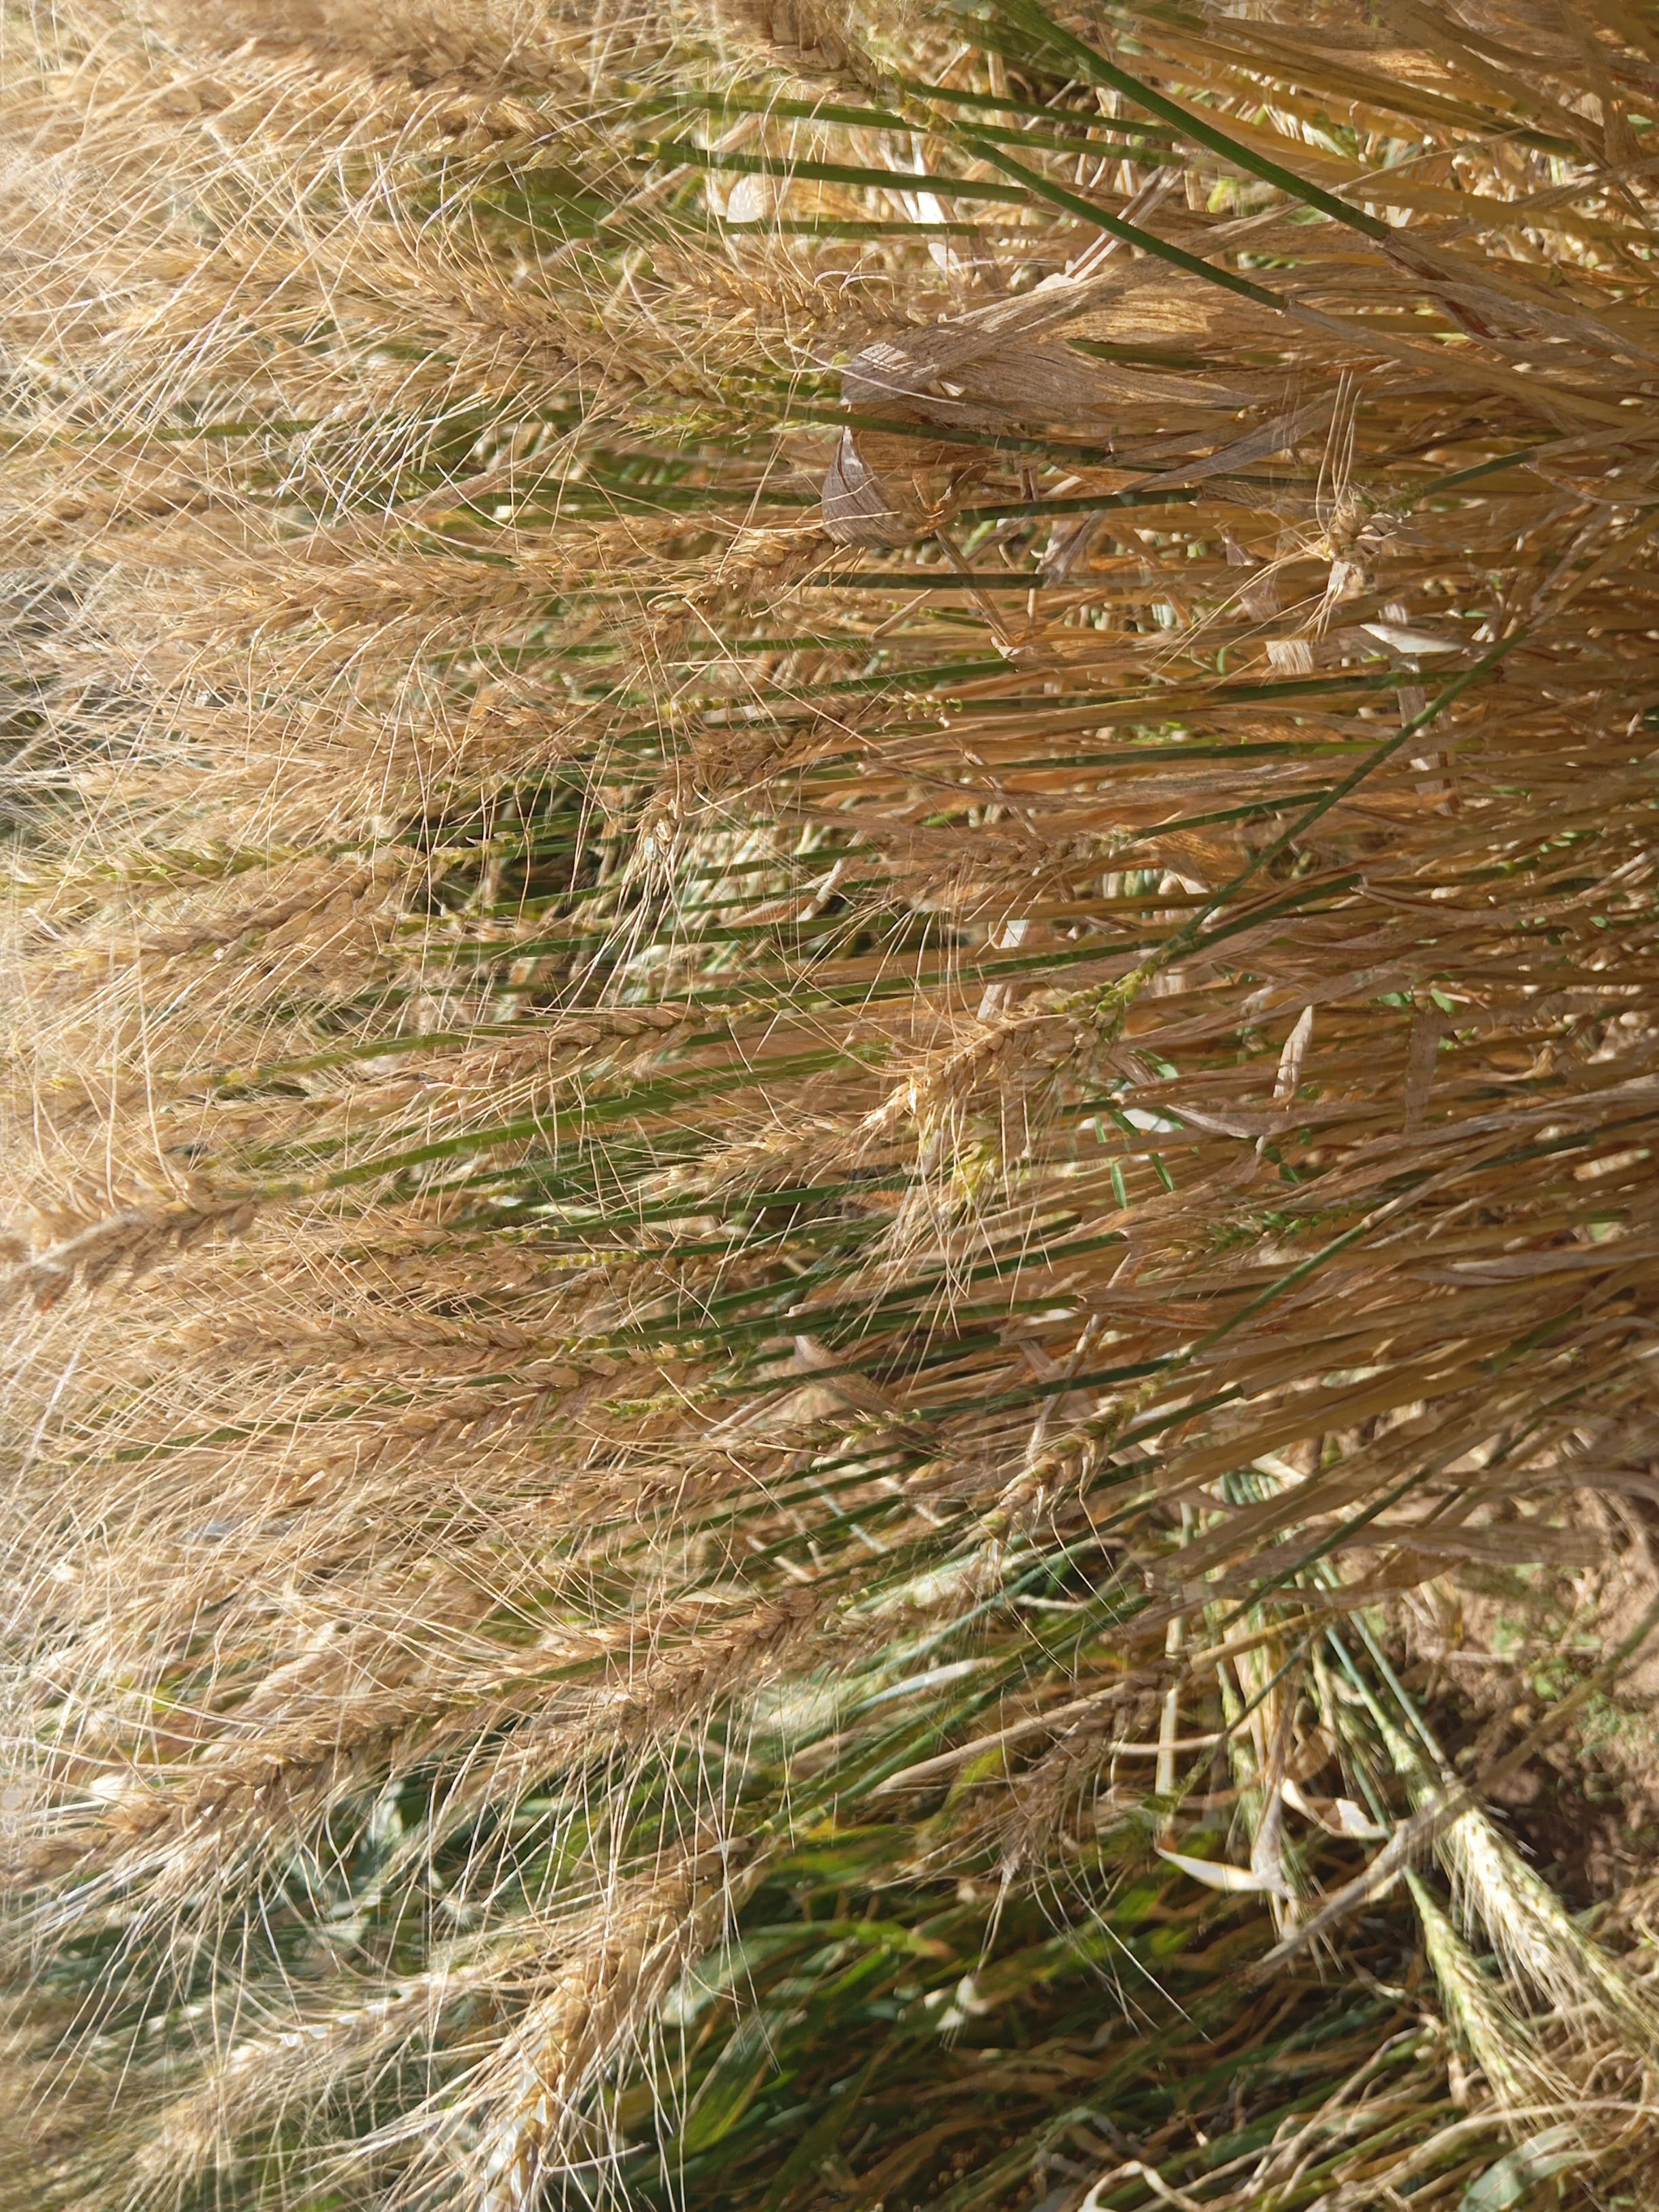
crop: wheat
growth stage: maturity
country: Kenya
